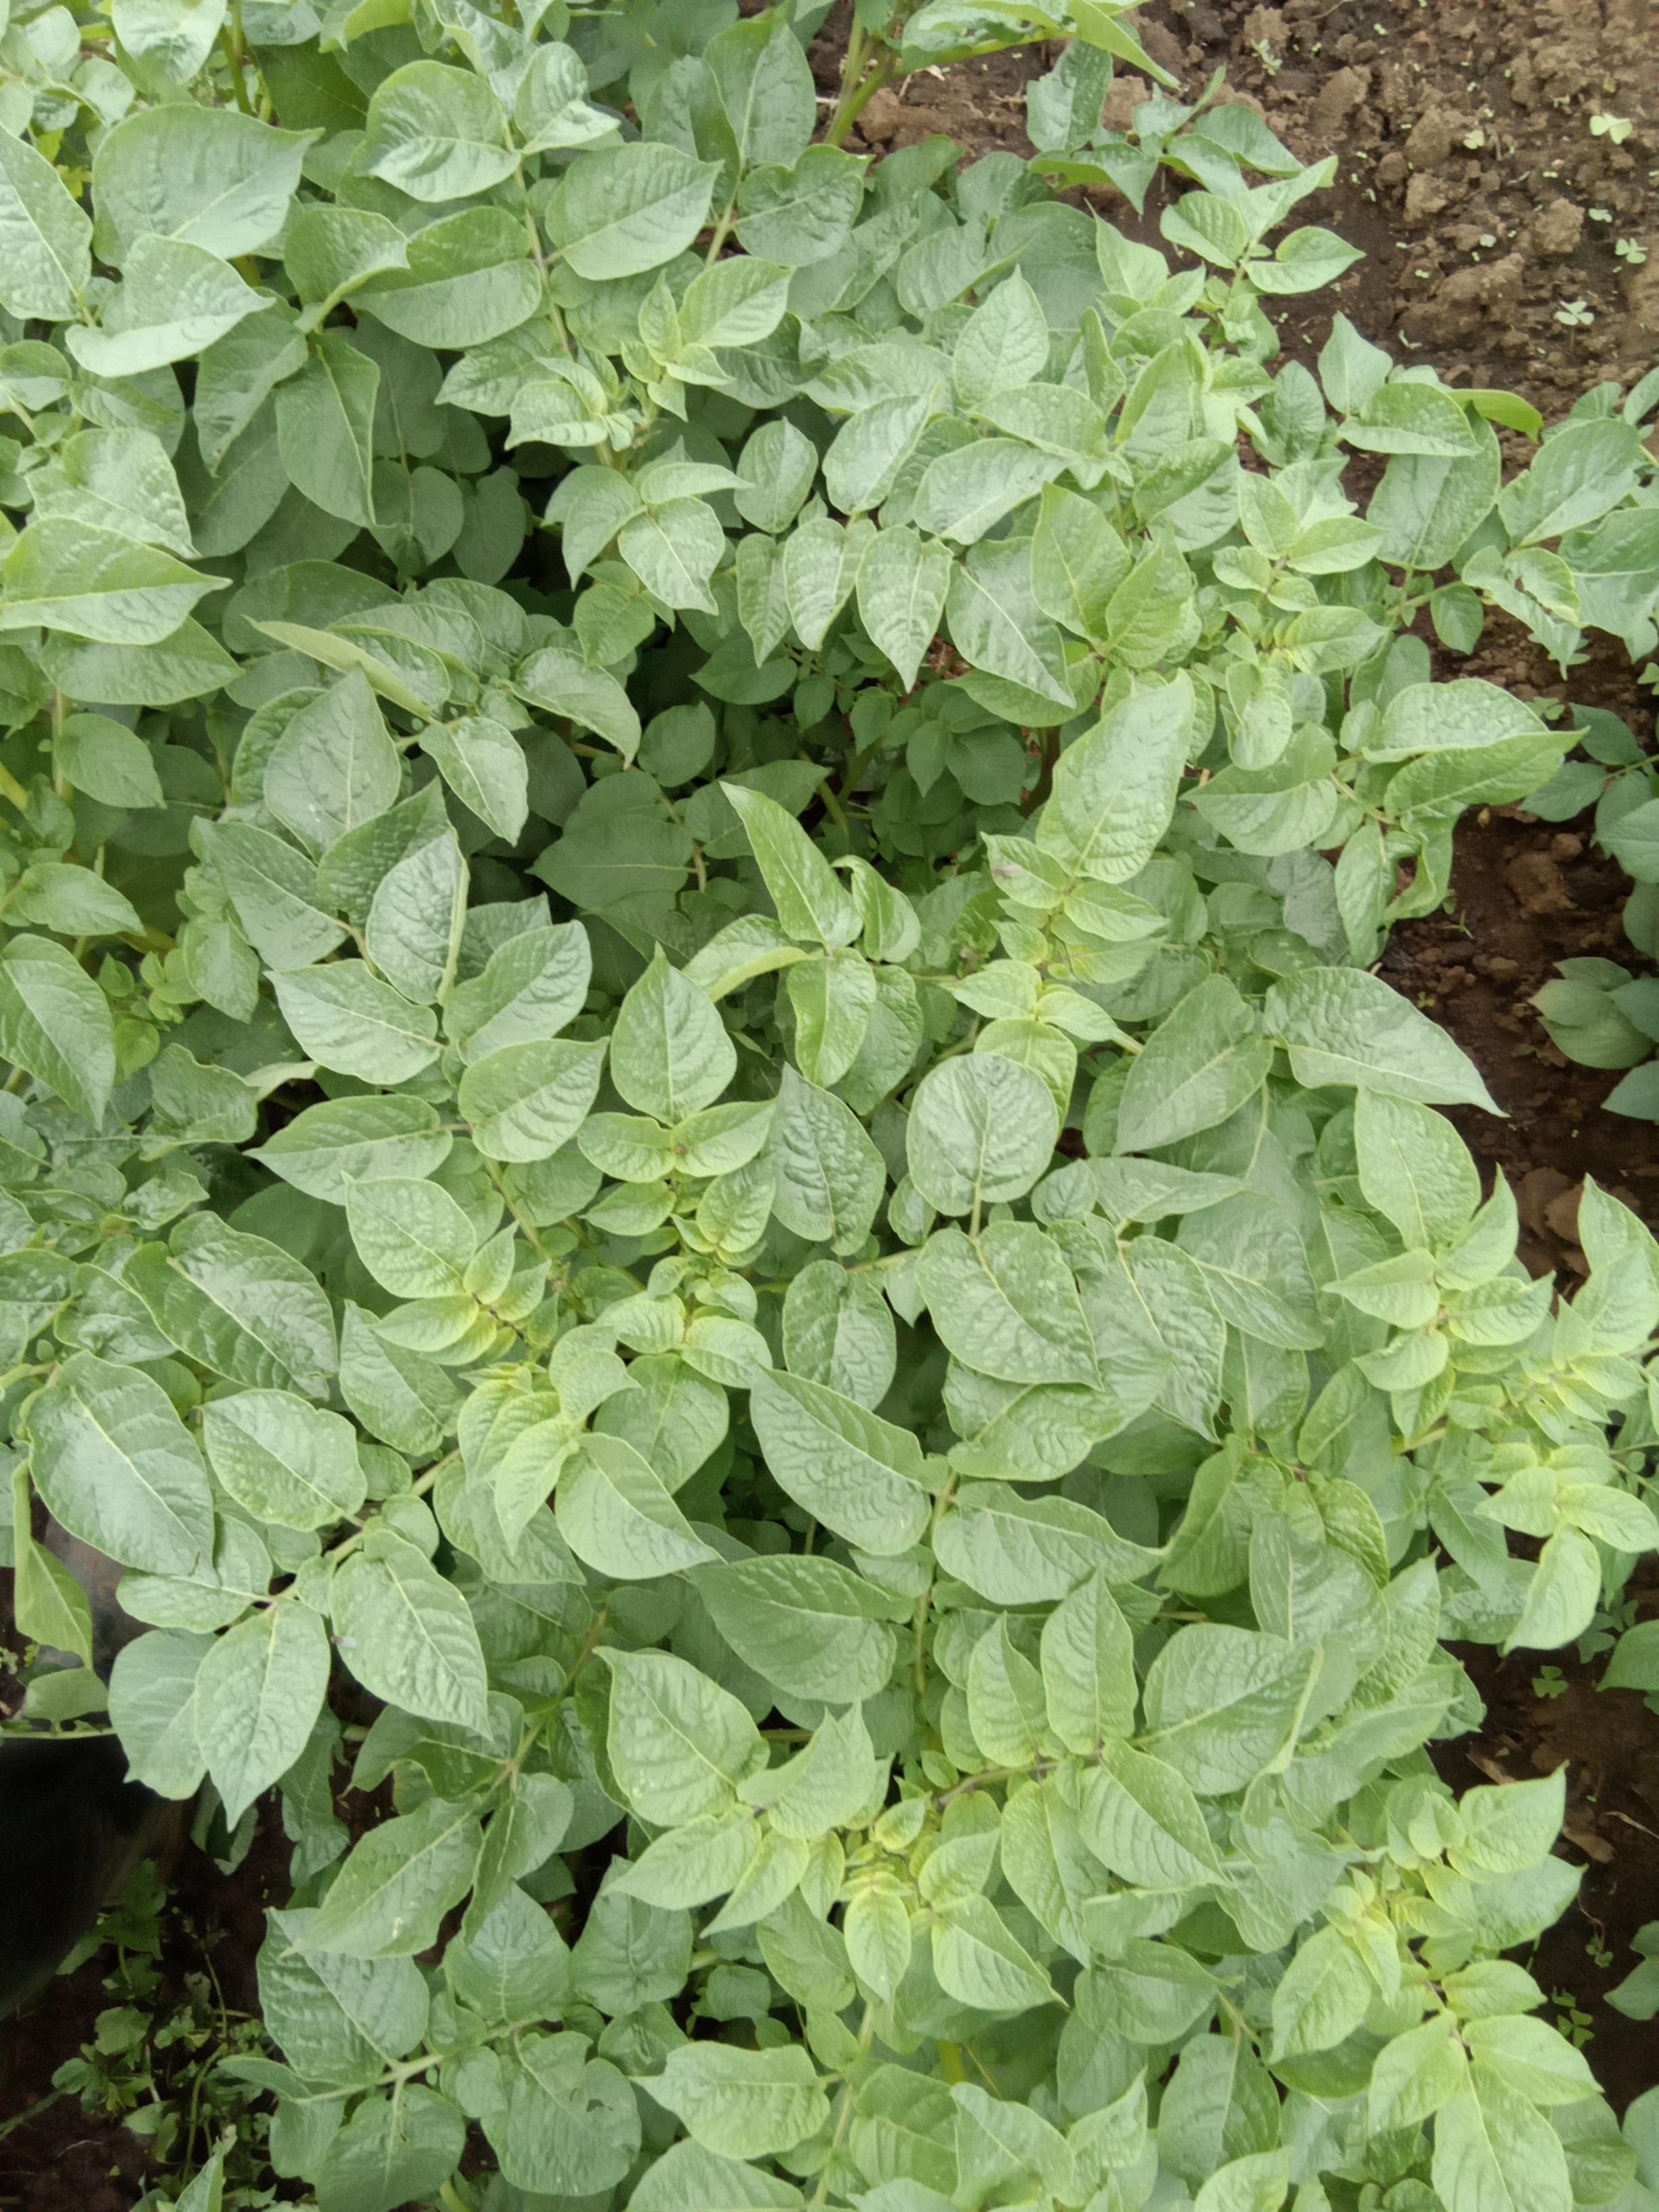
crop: potato
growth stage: vegetative
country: Kenya
